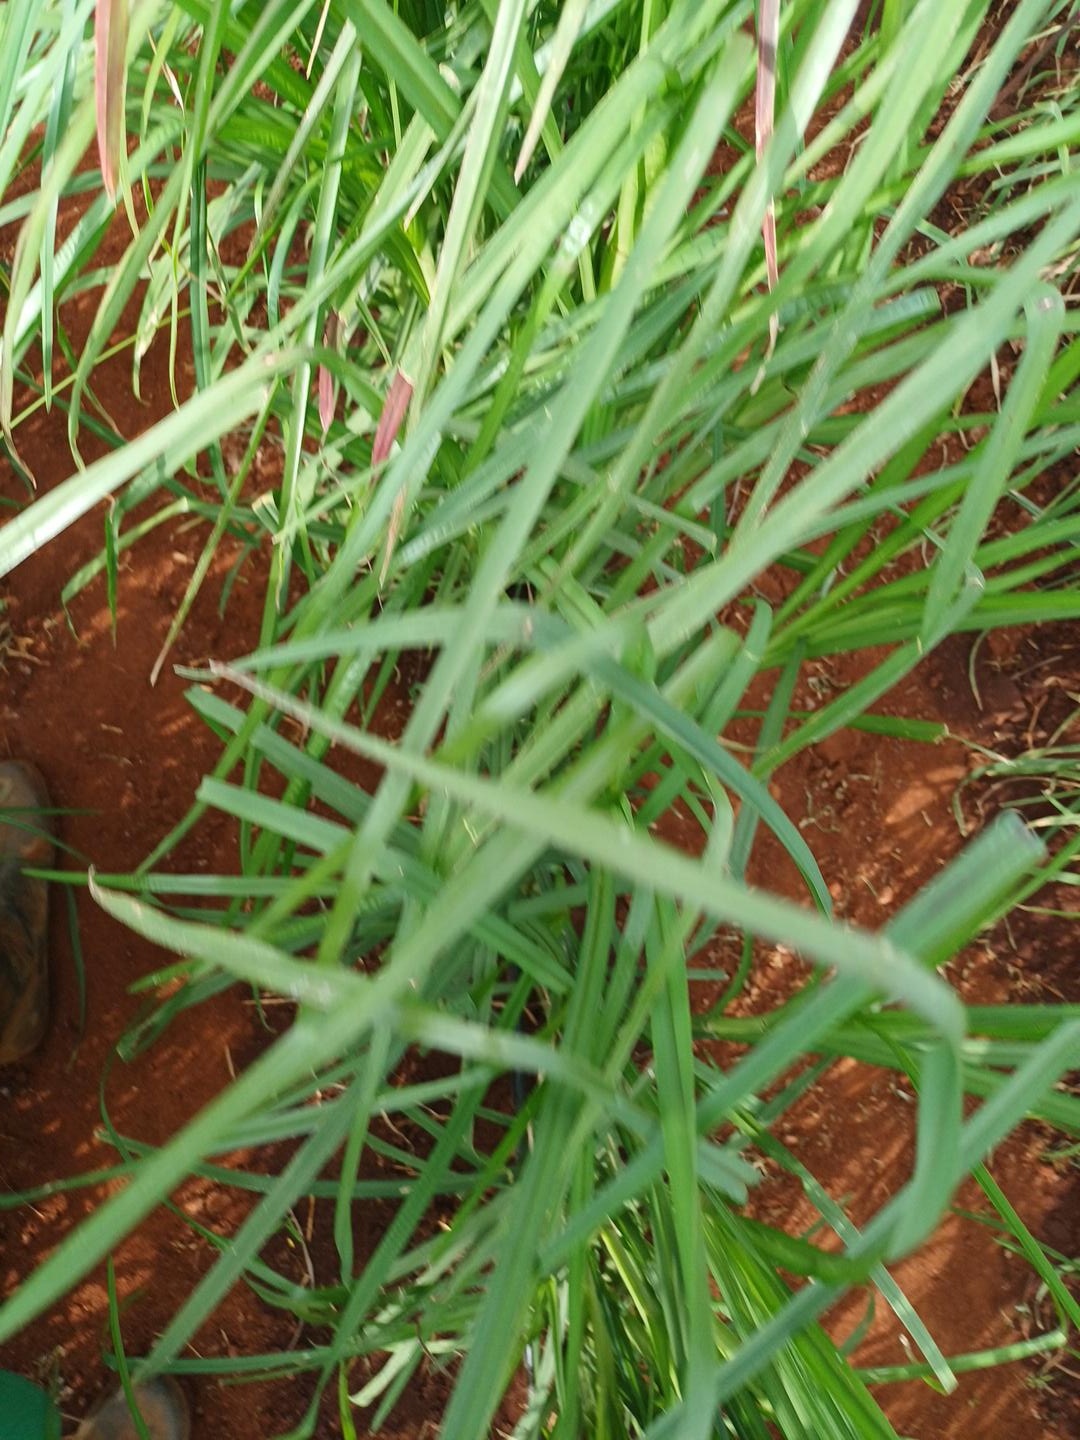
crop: finger millet
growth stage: vegetative
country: Kenya
